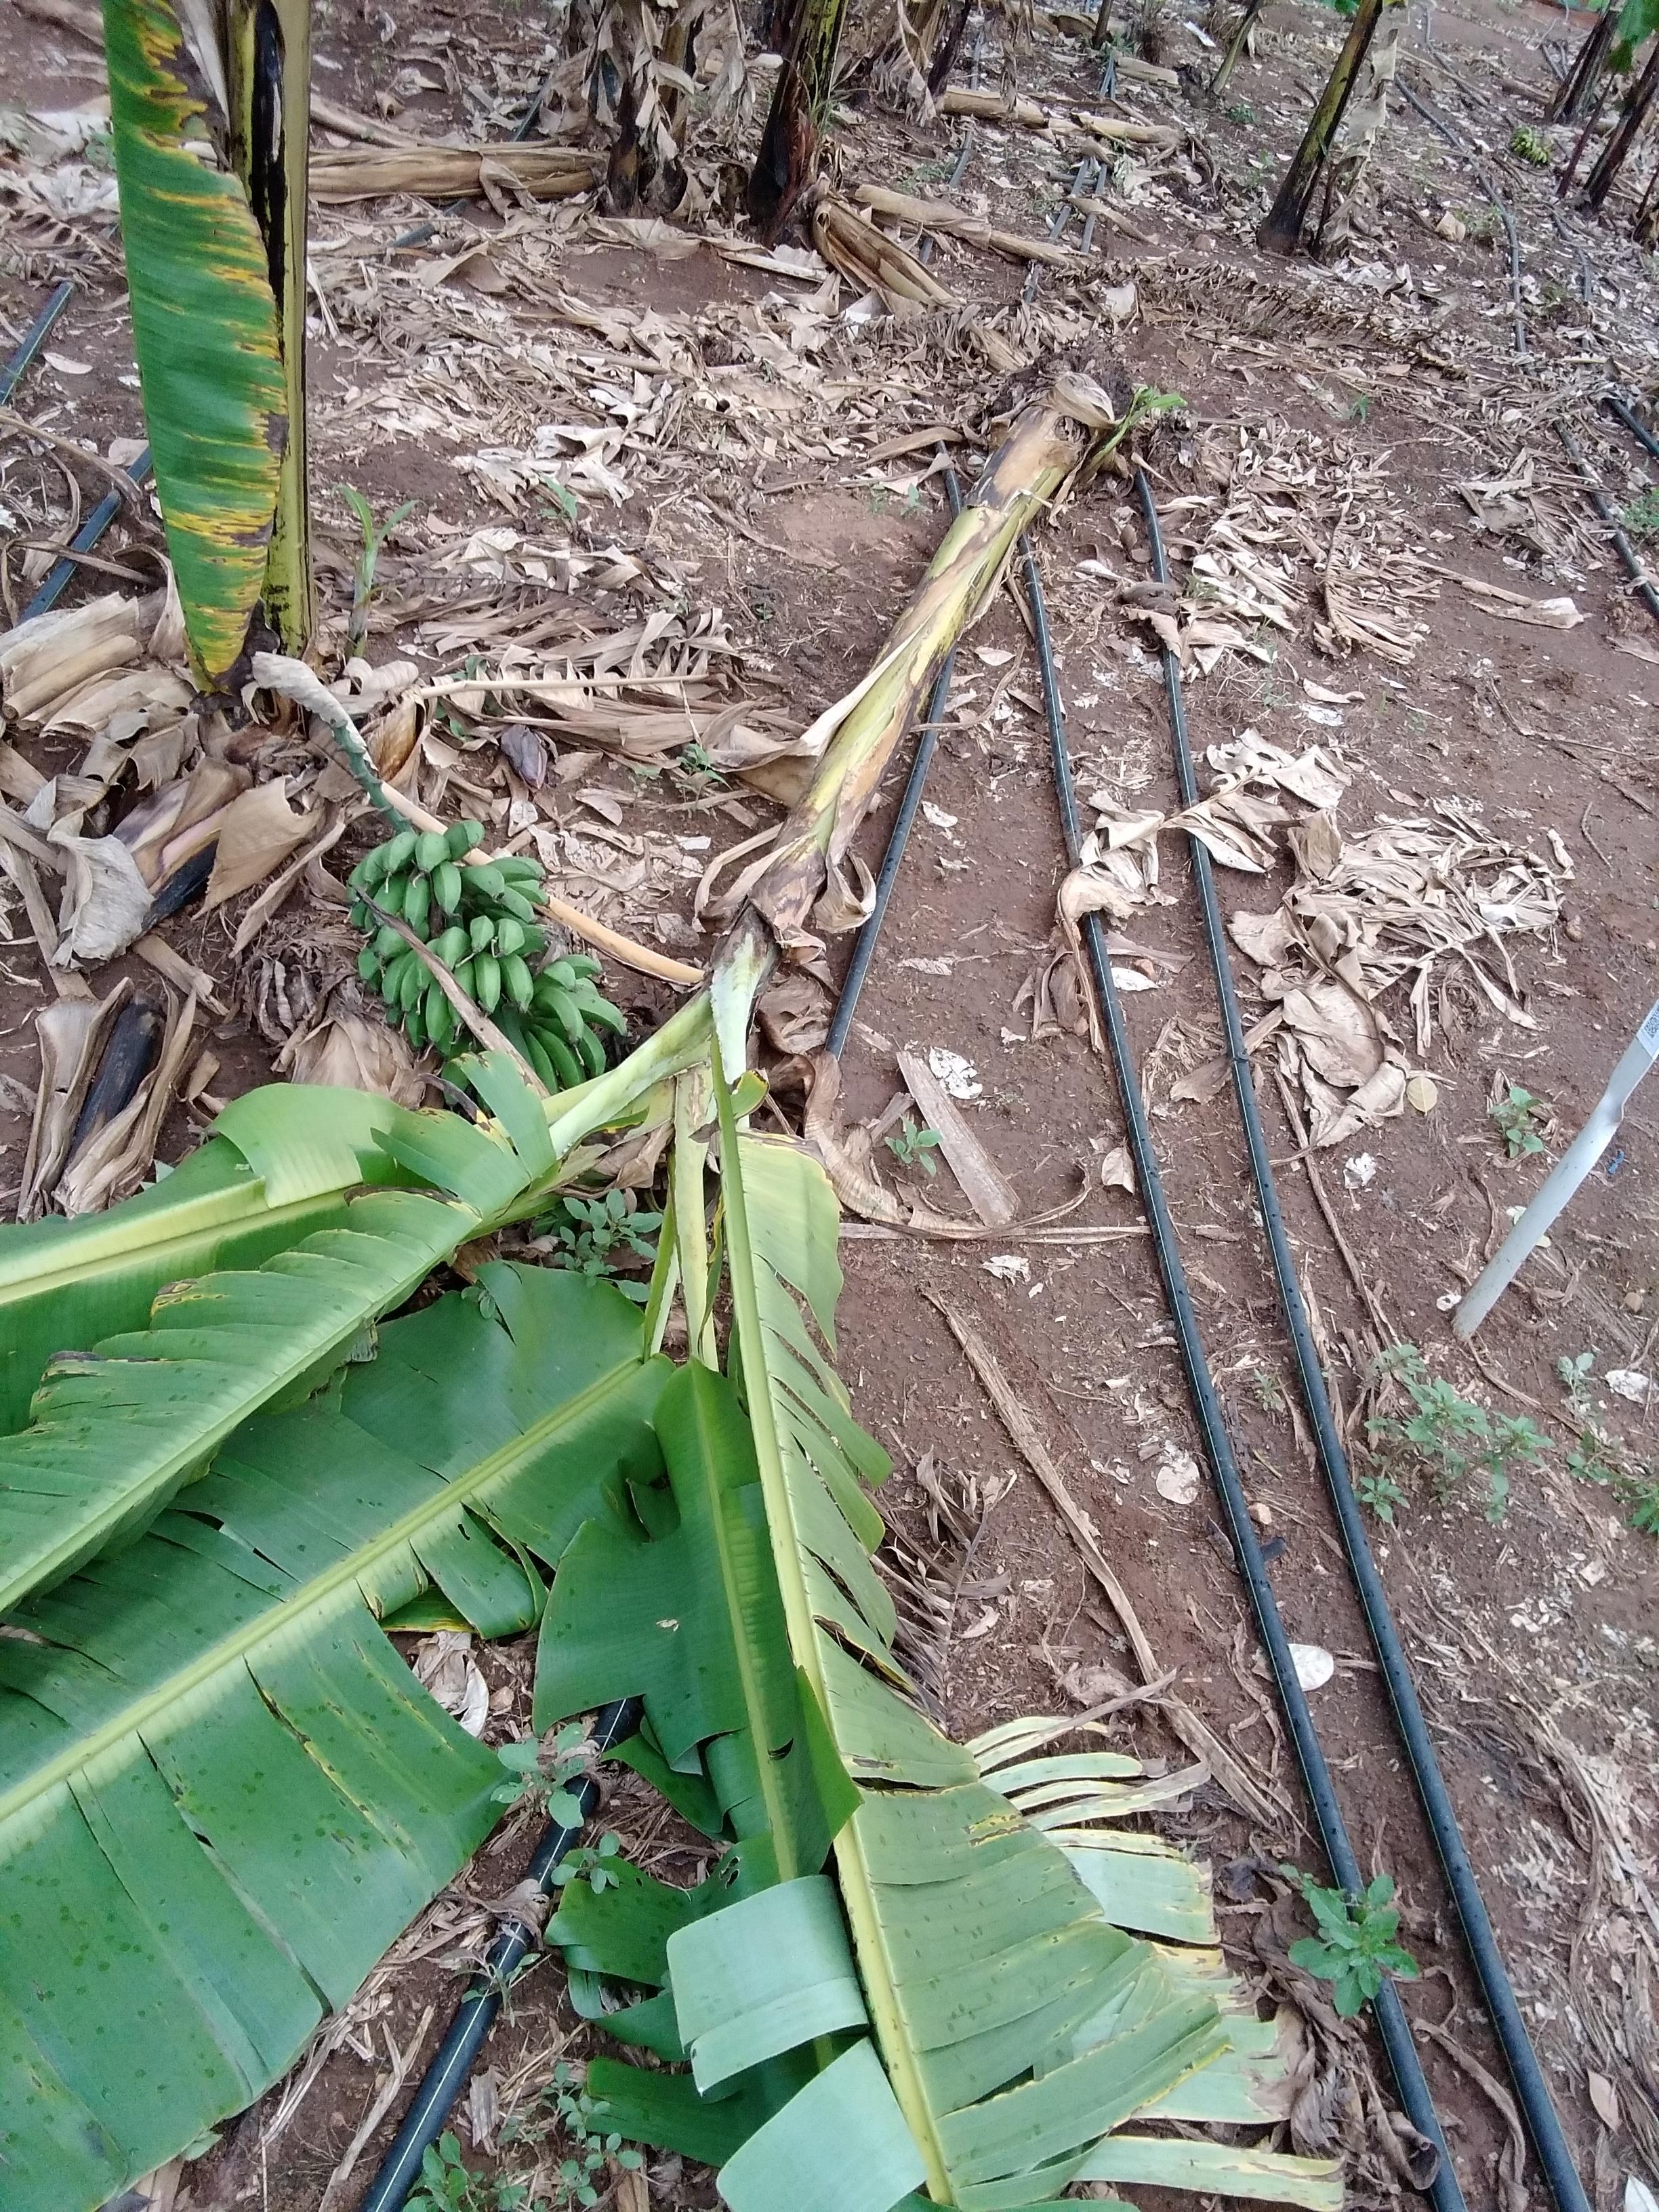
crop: banana
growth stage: harvest maturity
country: Tanzania
